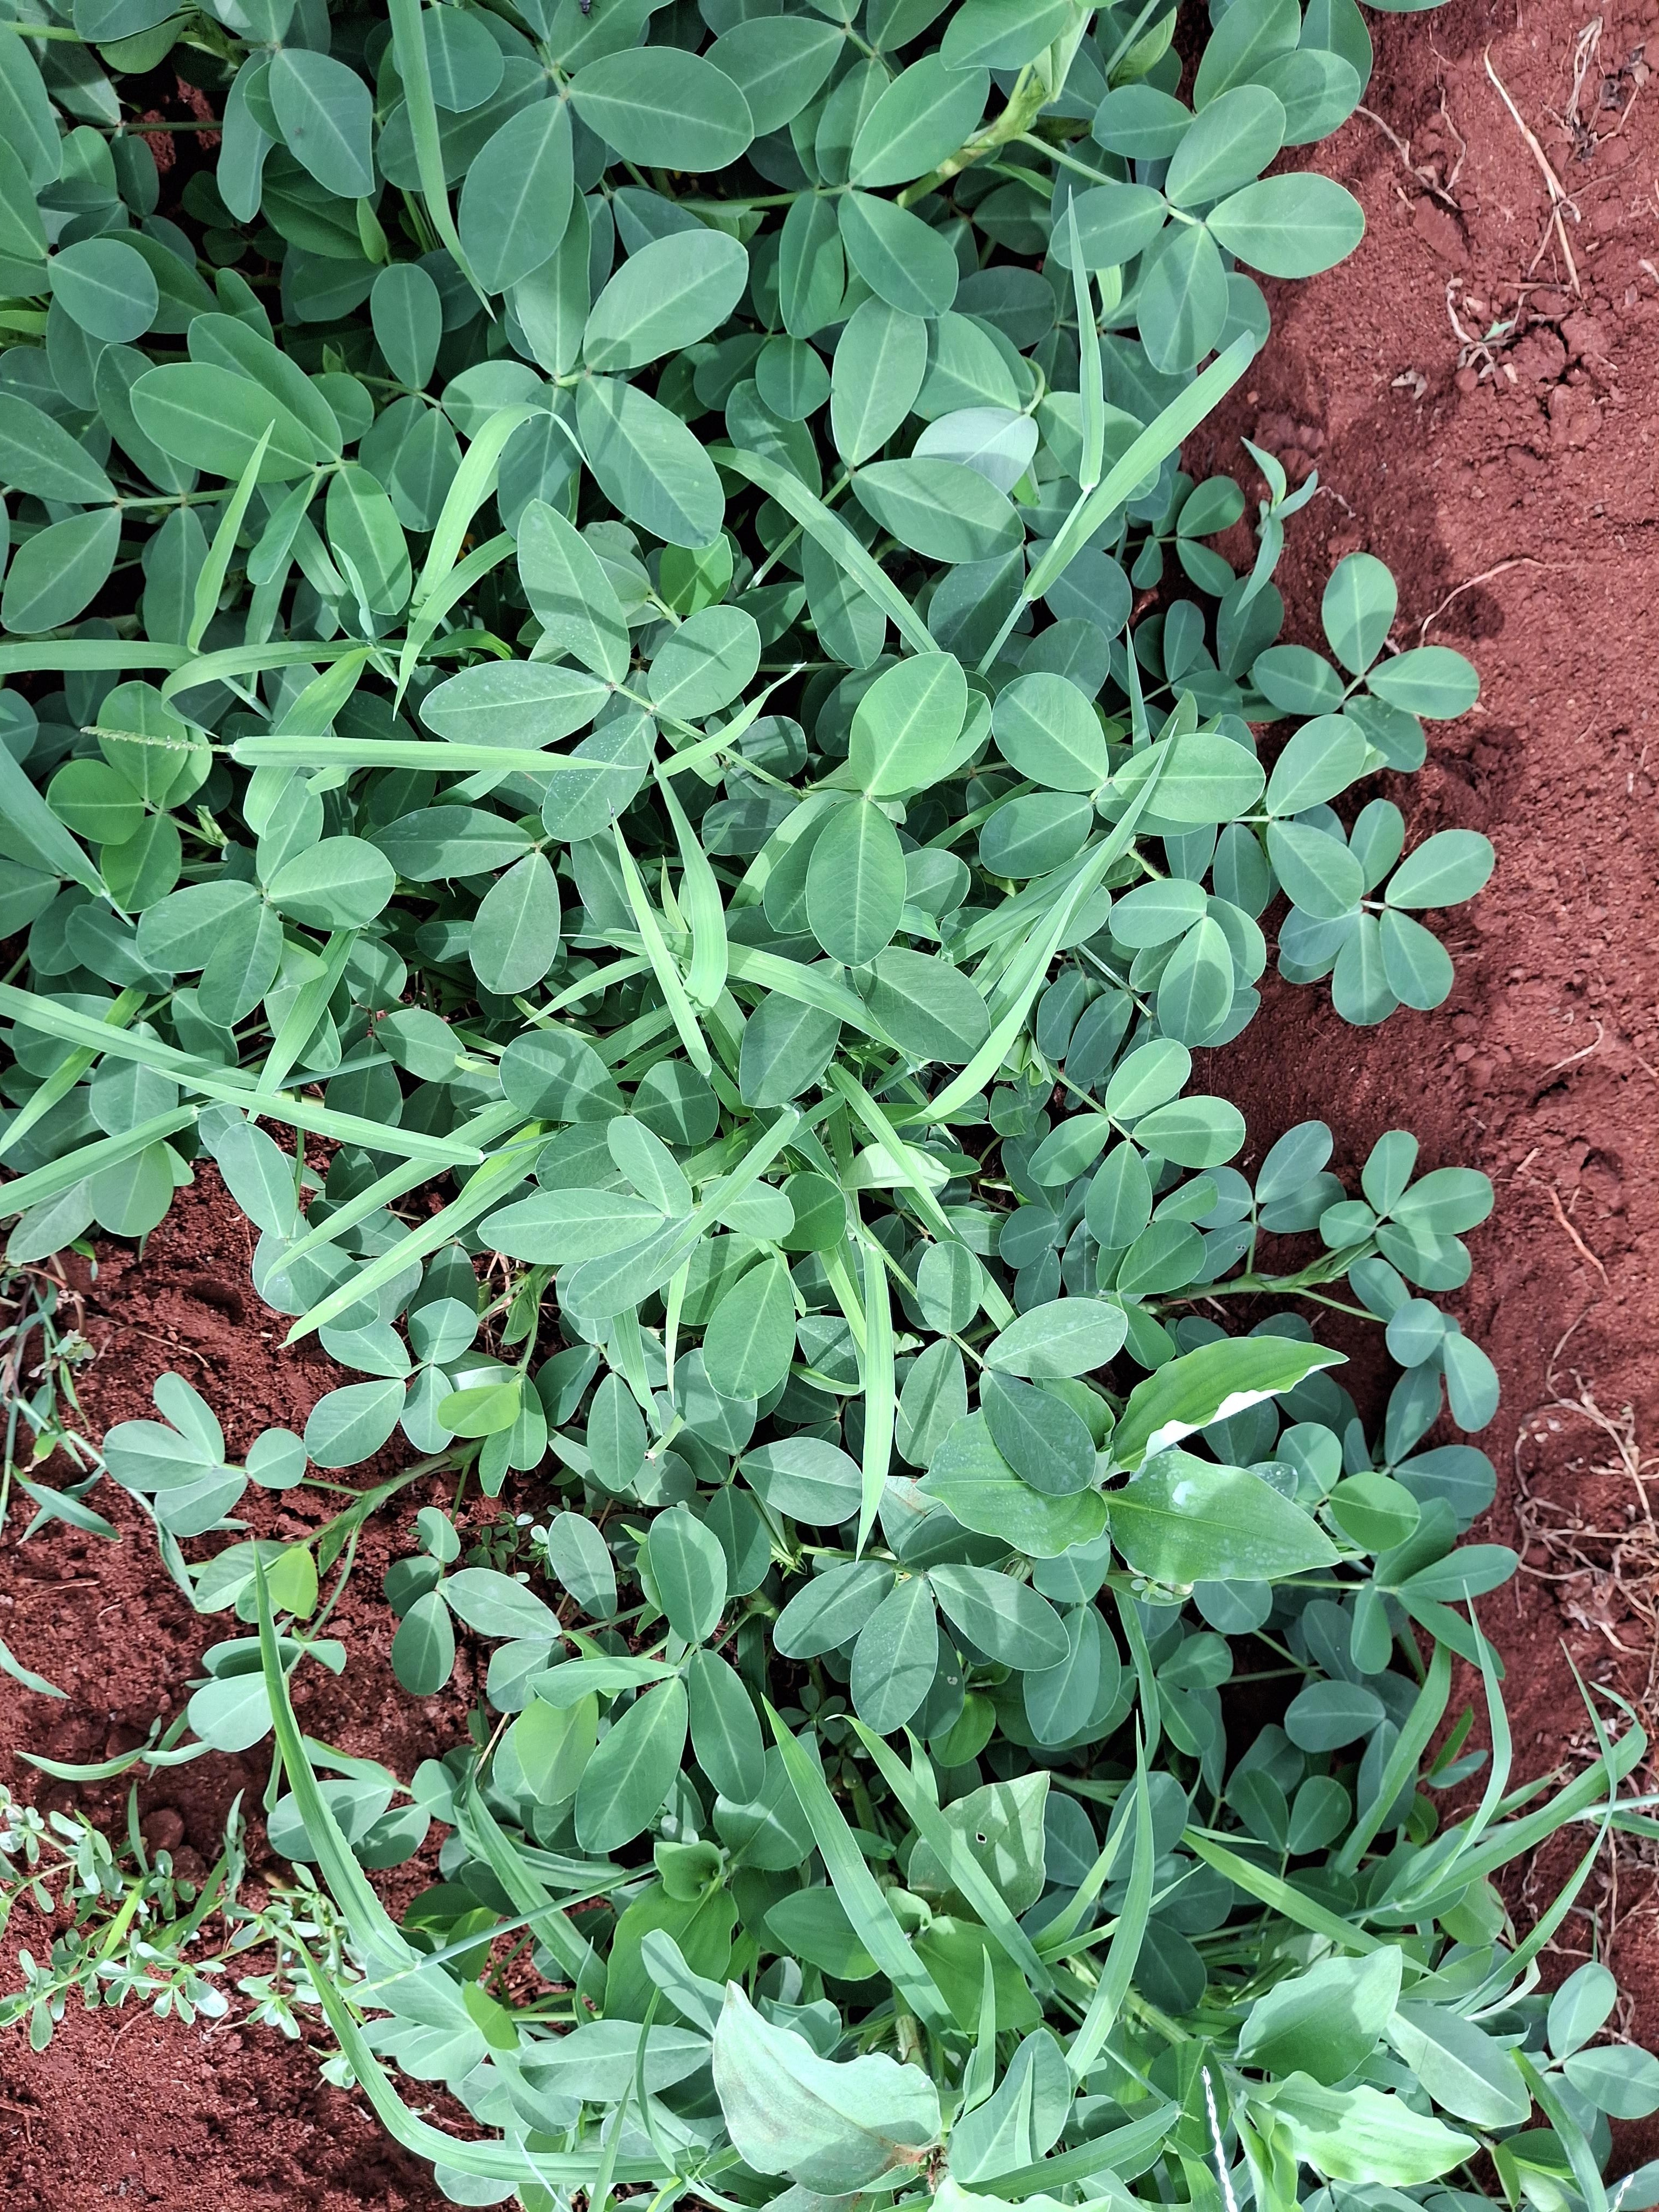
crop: groundnut
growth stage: flowering
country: Kenya
